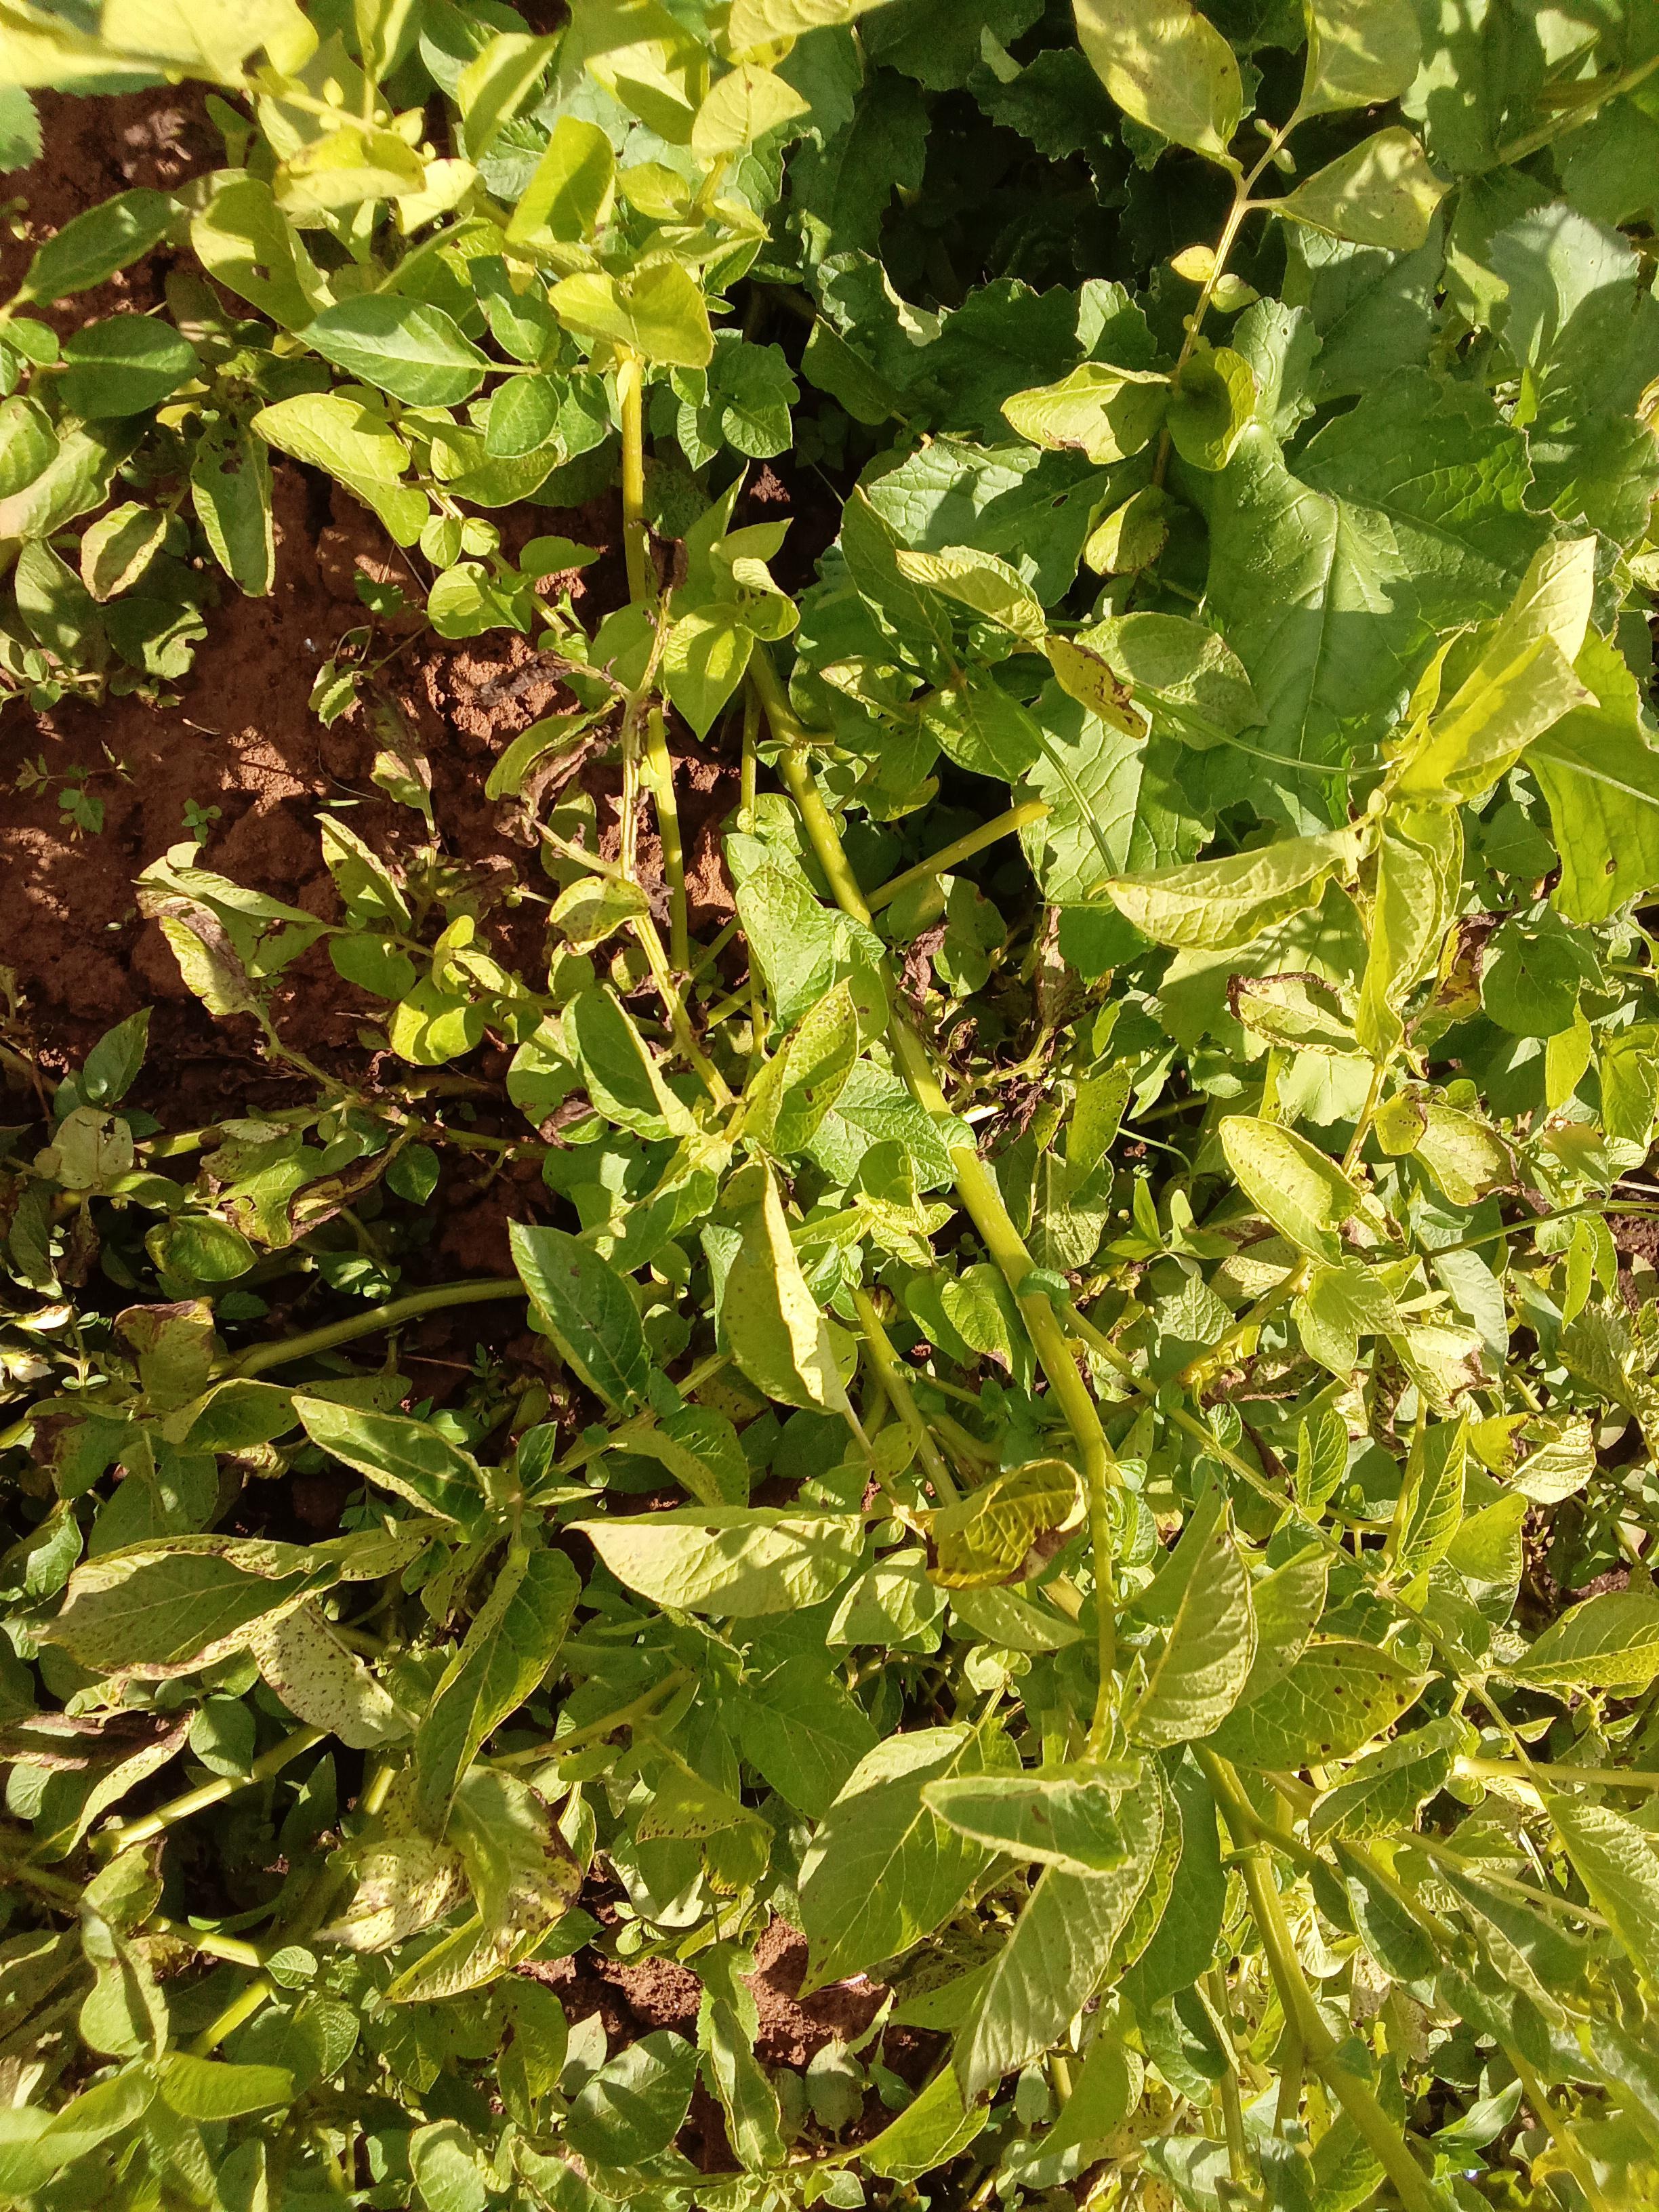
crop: potato
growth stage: flowering
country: Kenya
